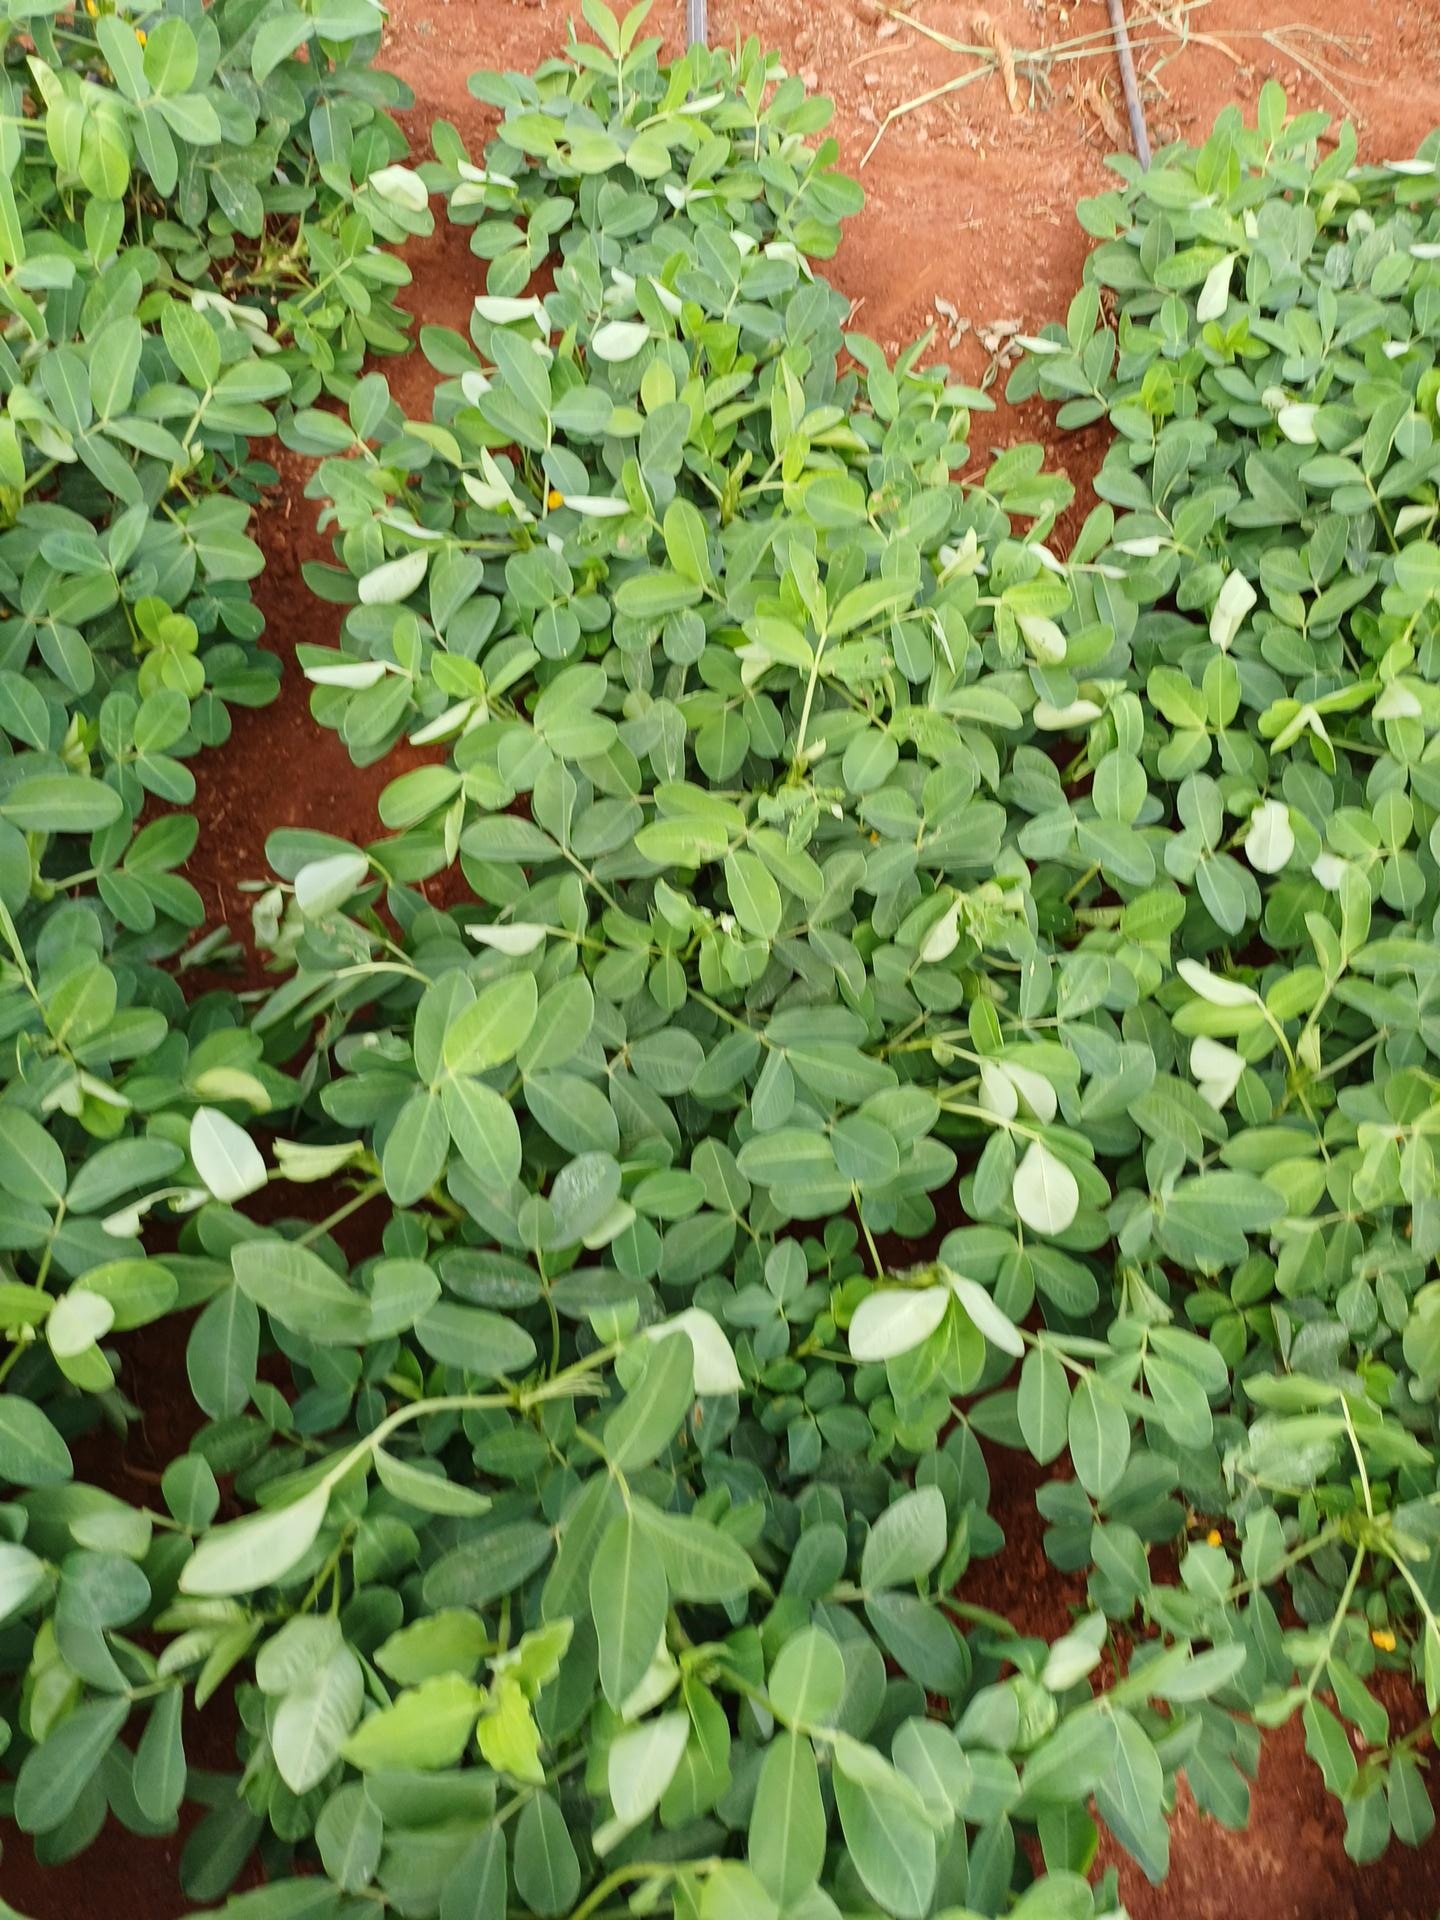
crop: groundnut
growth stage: flowering
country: Kenya
